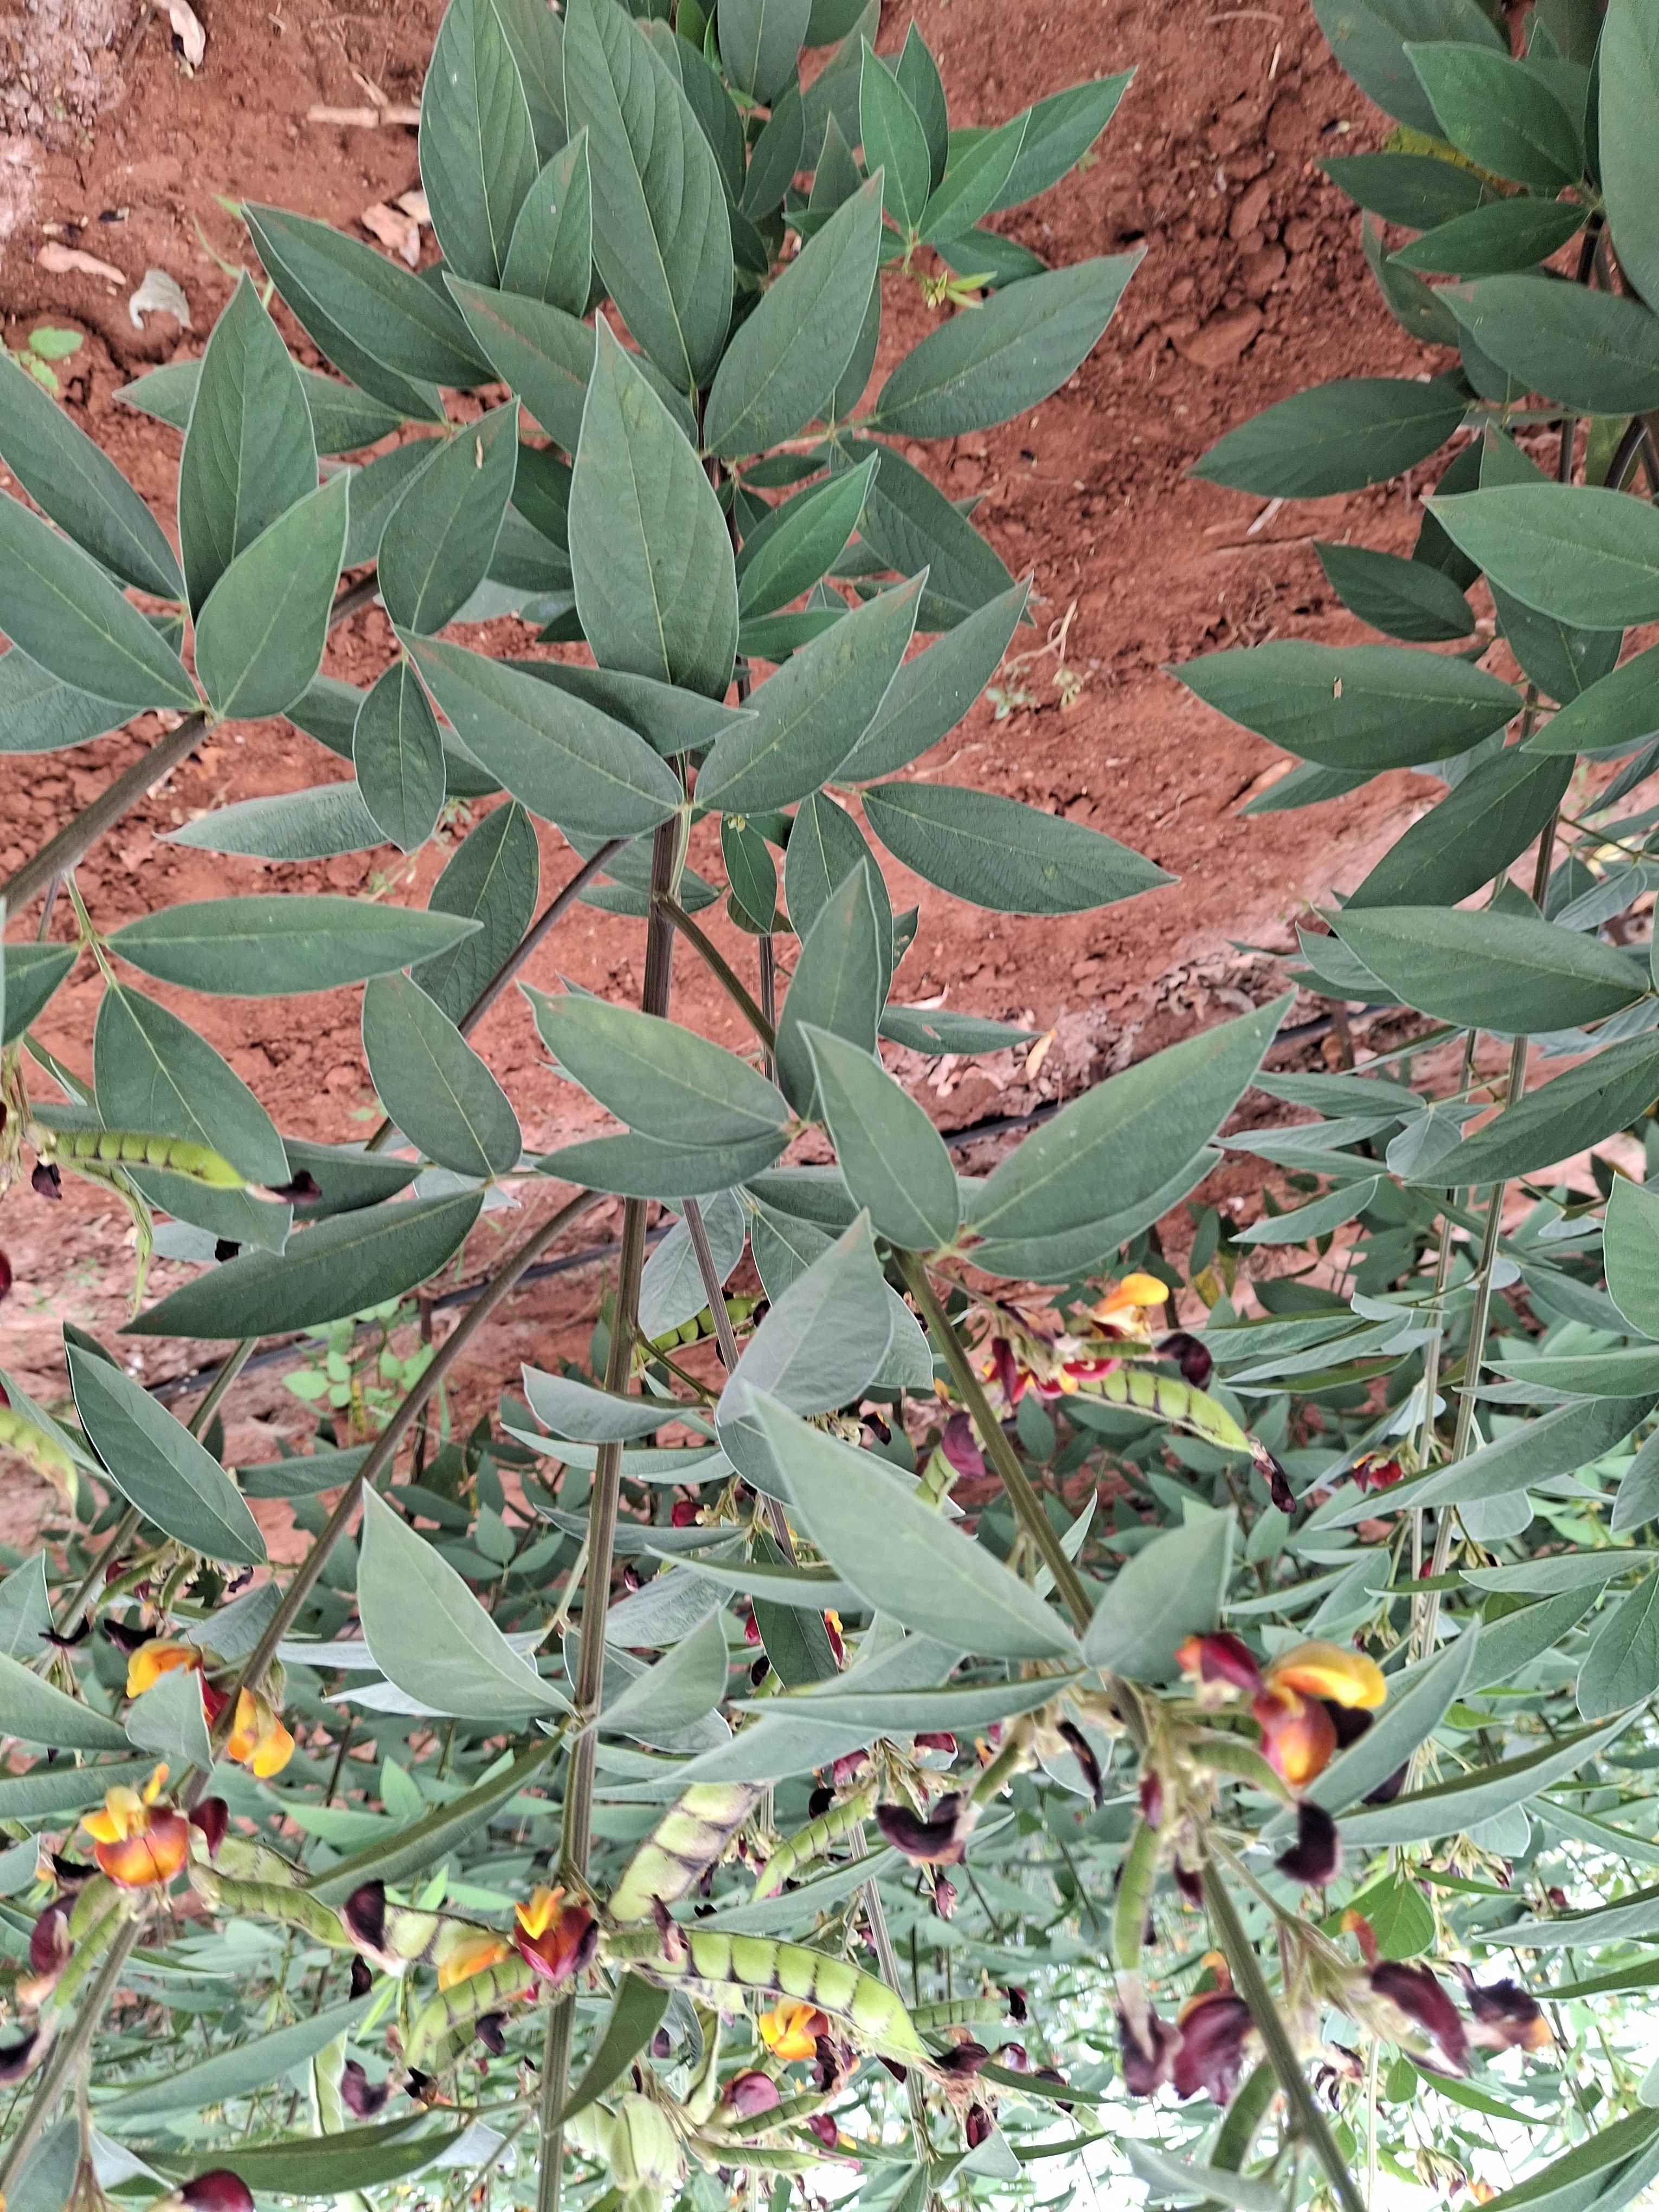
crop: pigeonpea
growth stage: flowering
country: Kenya
